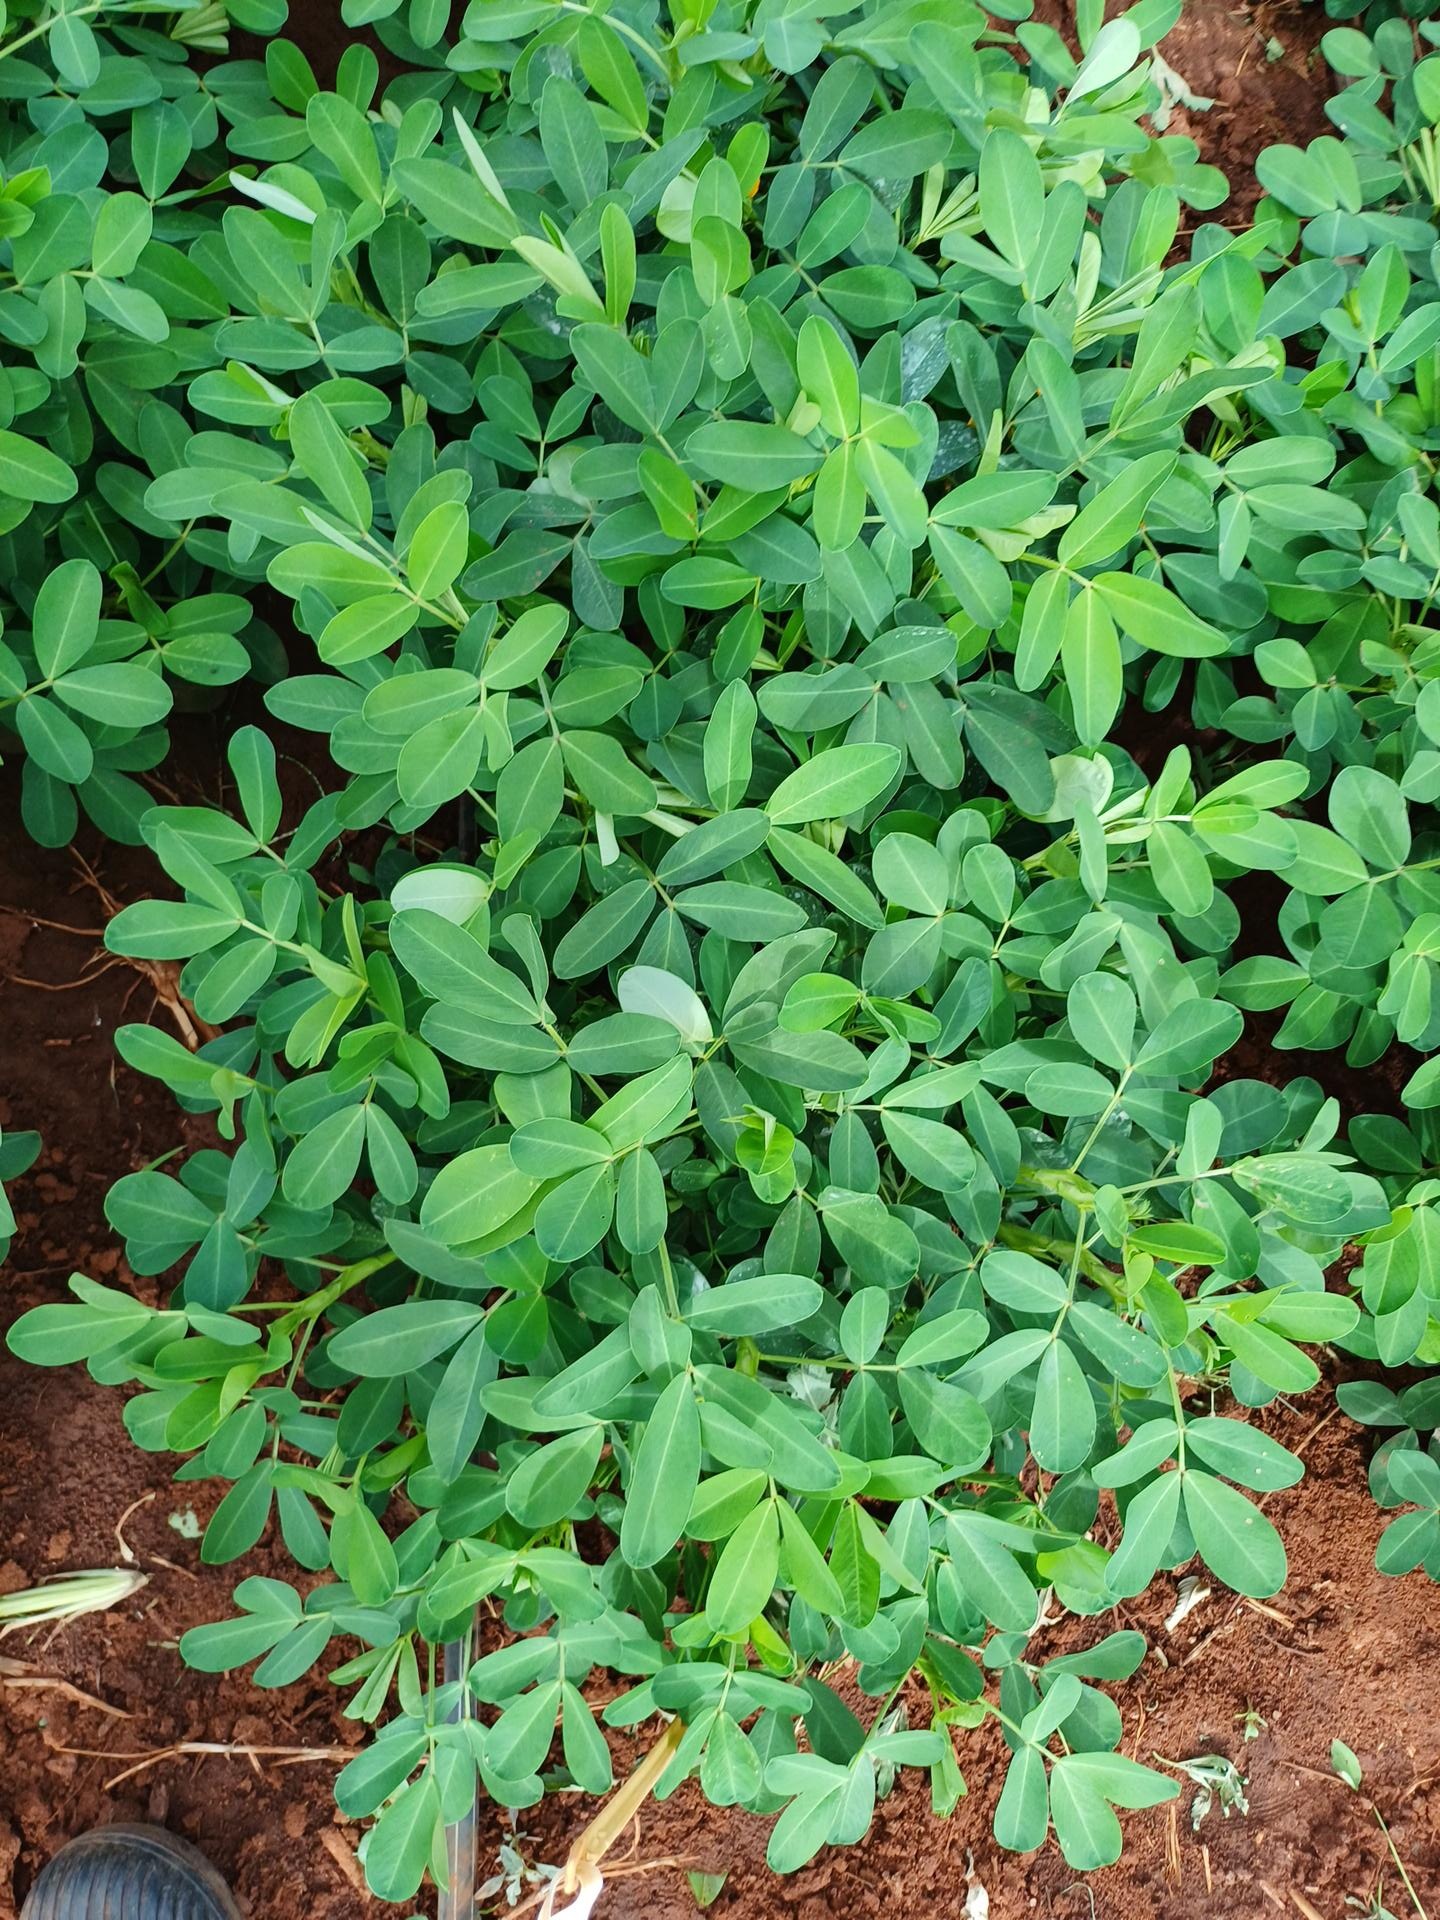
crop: groundnut
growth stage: flowering
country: Kenya
